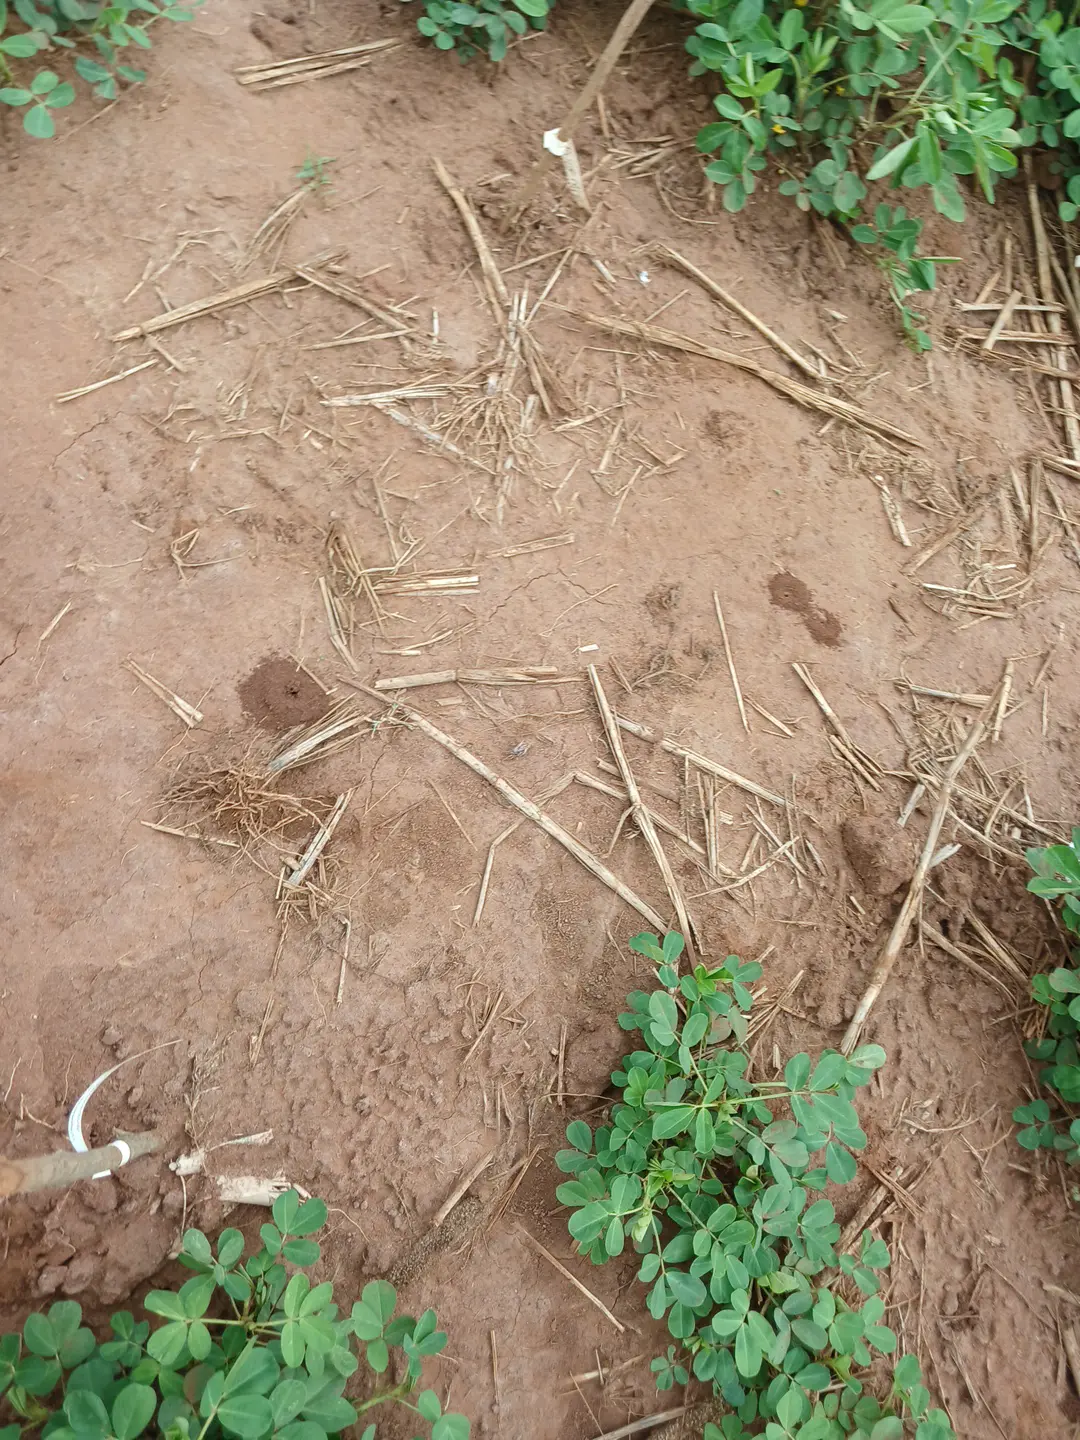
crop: groundnut
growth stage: flowering
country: Kenya
